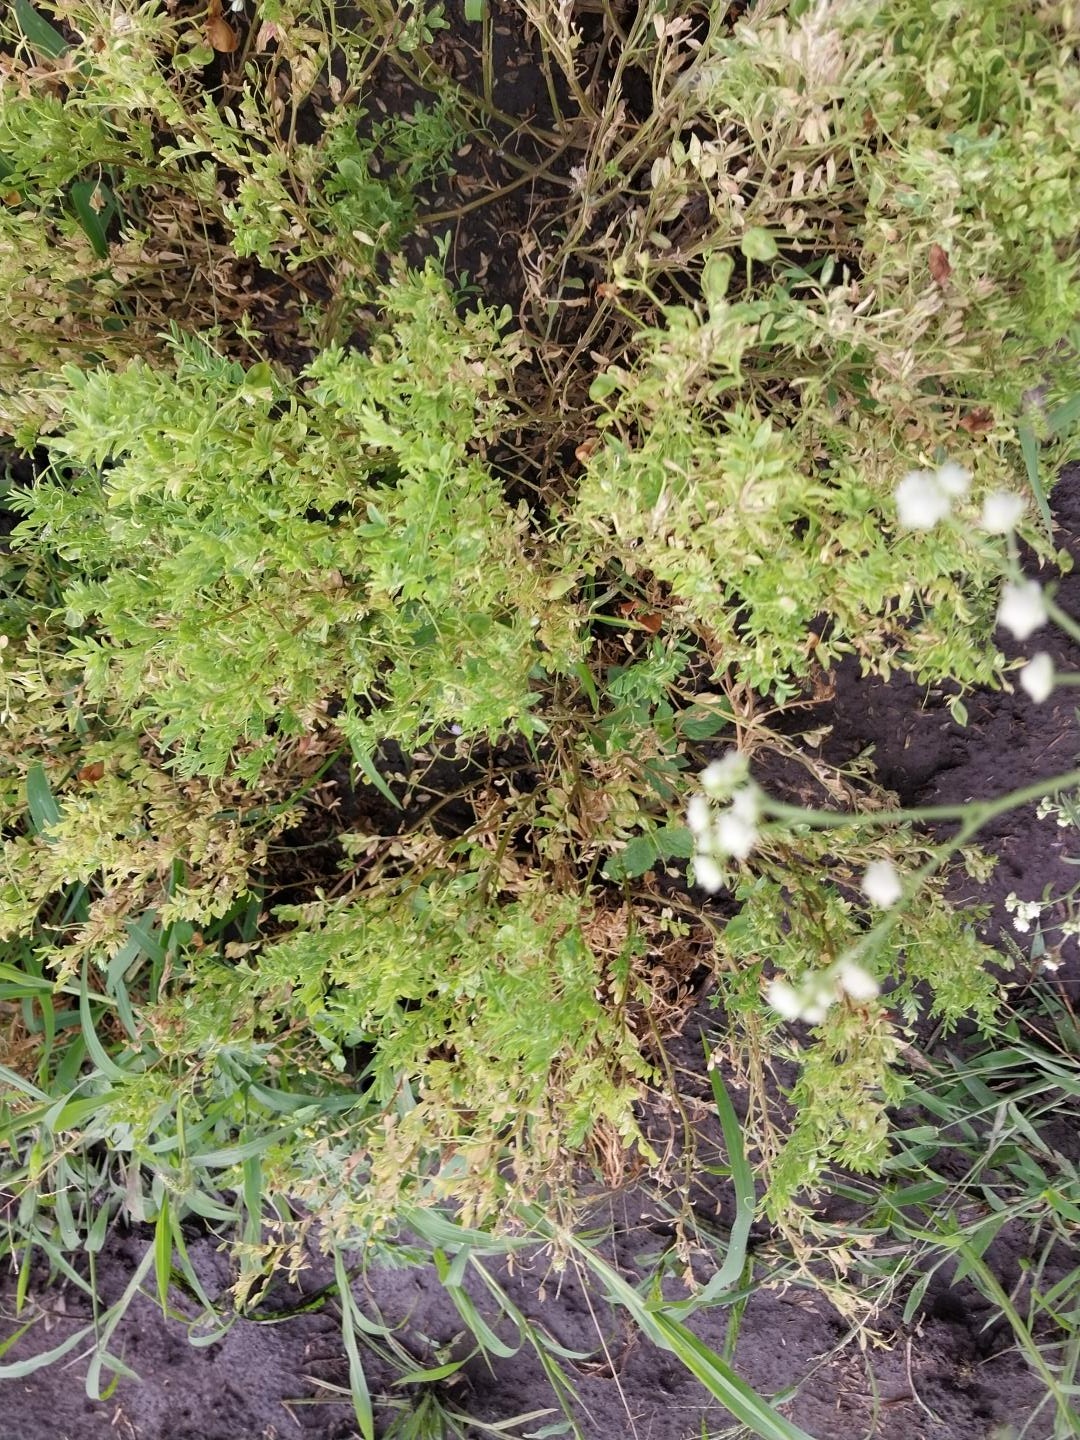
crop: lentil
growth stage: development pod
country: Tanzania
